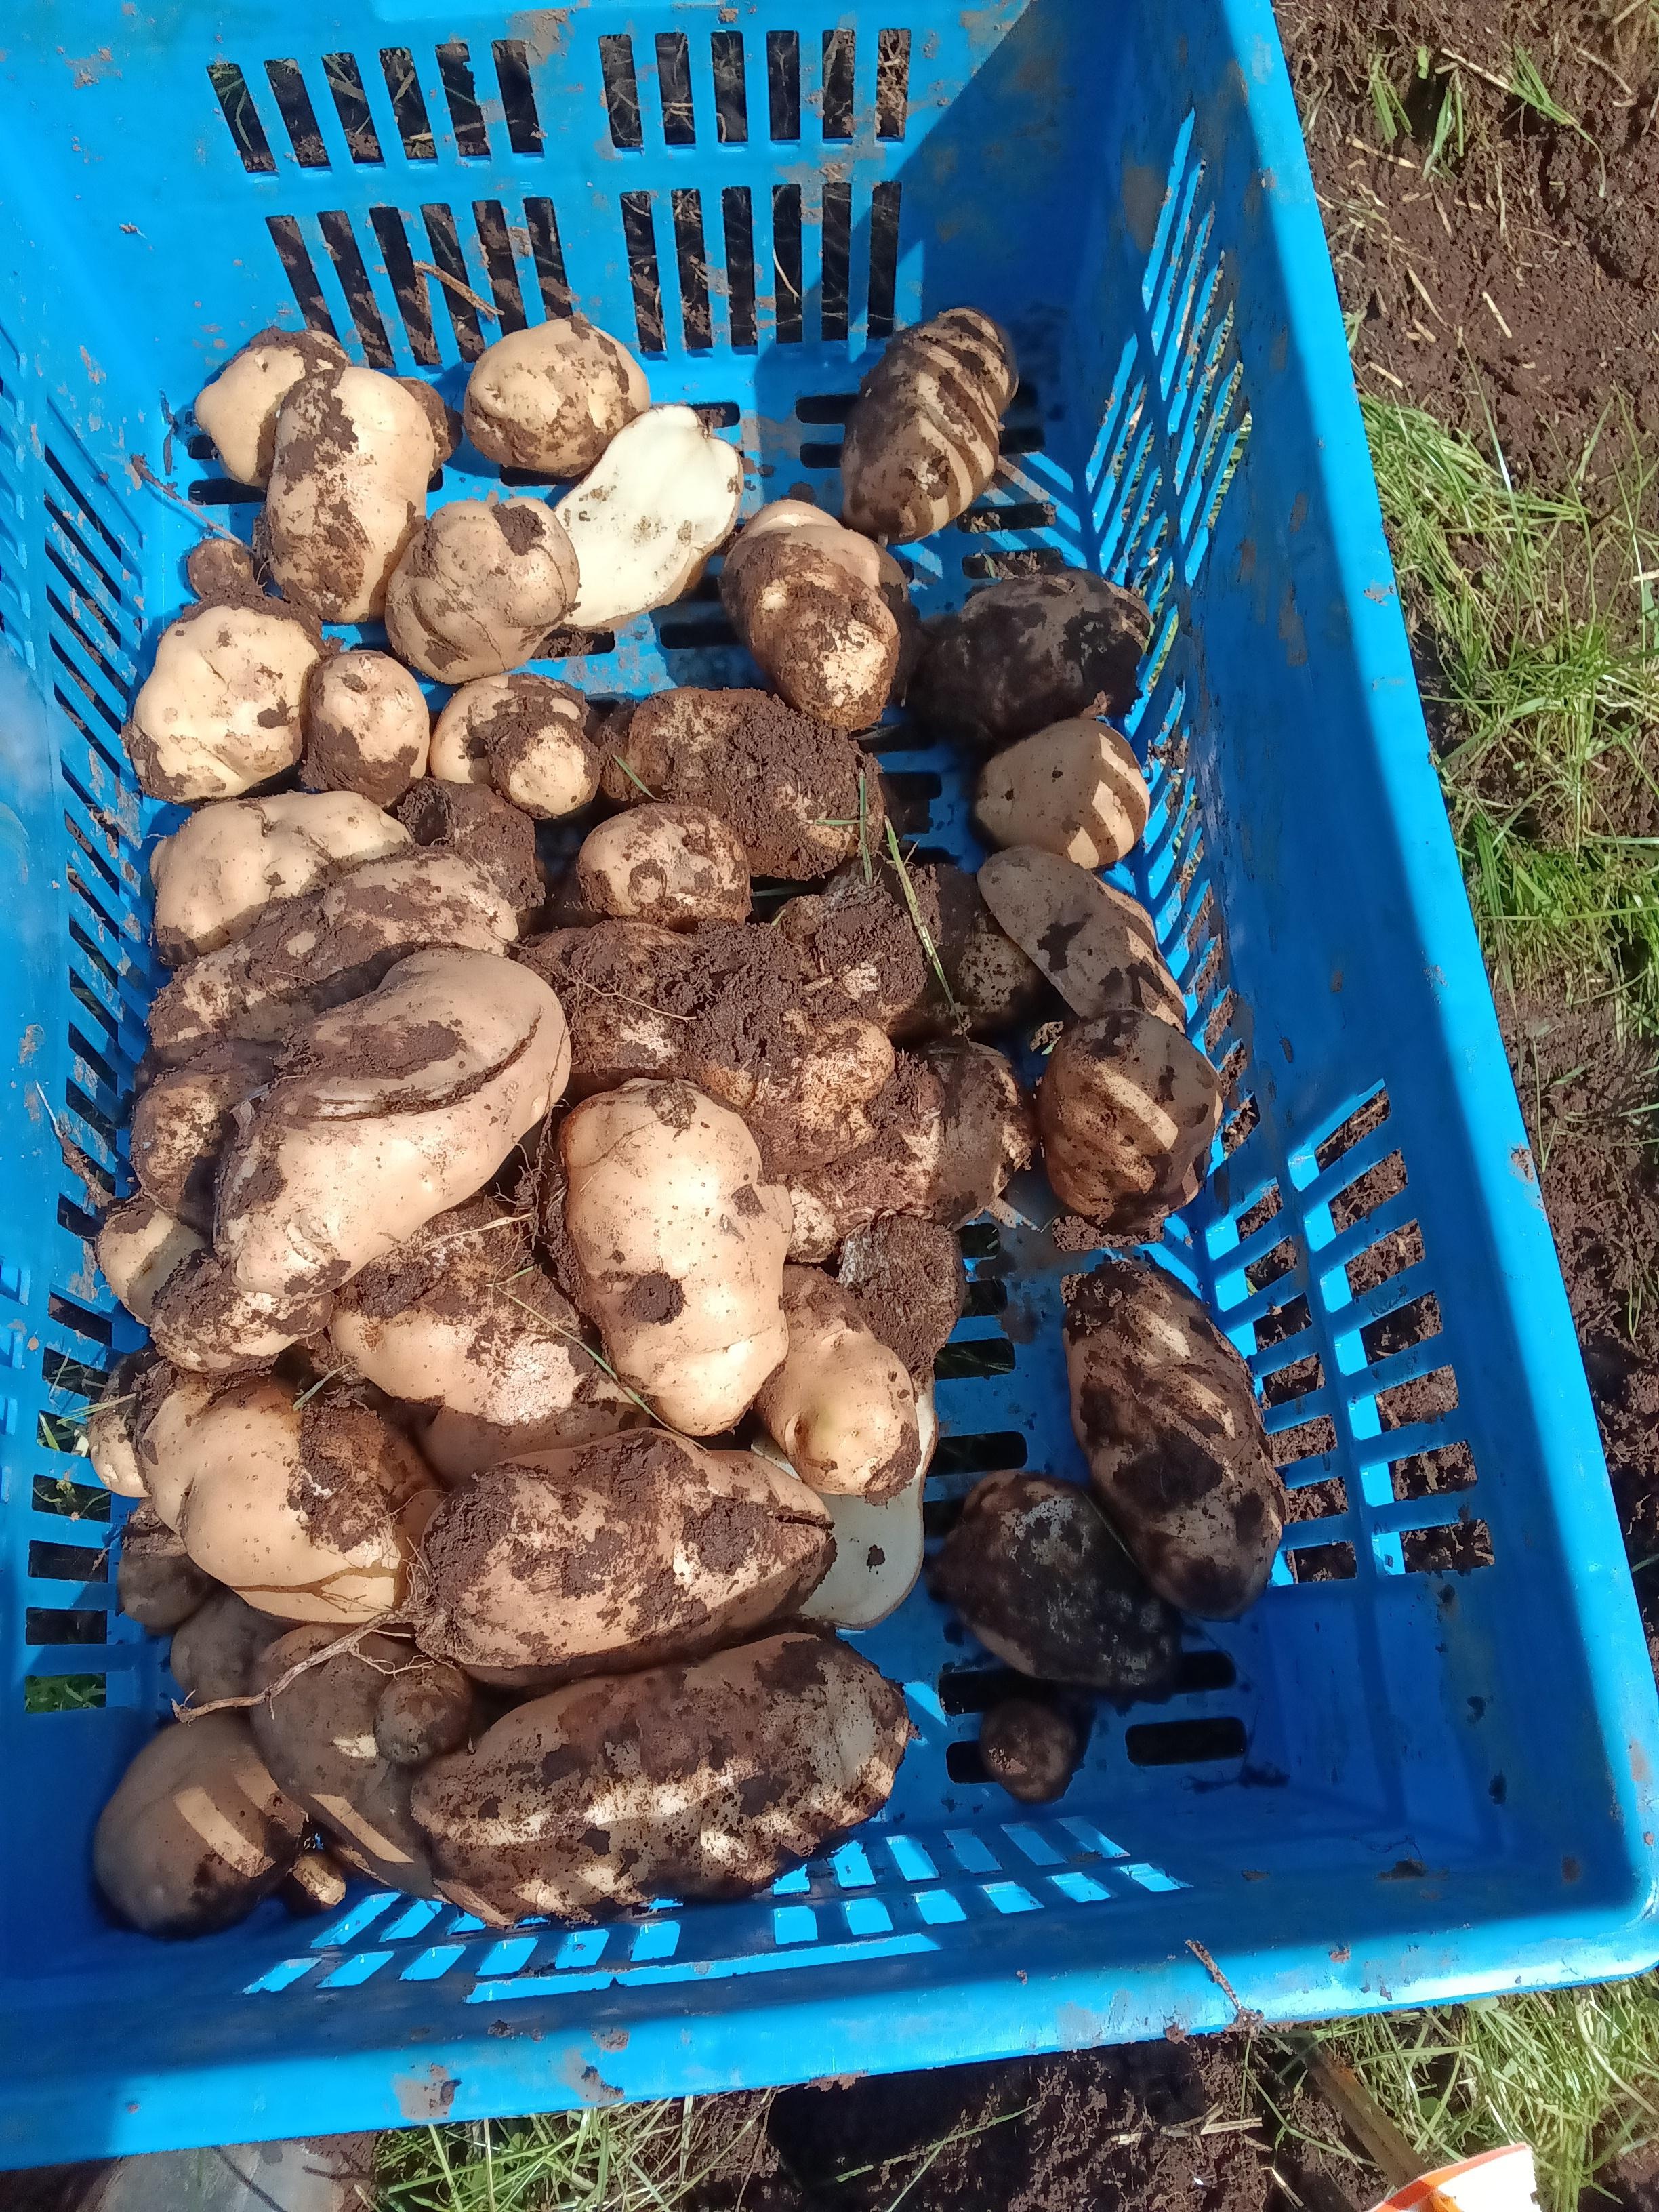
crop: potato
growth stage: harvest
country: Kenya
